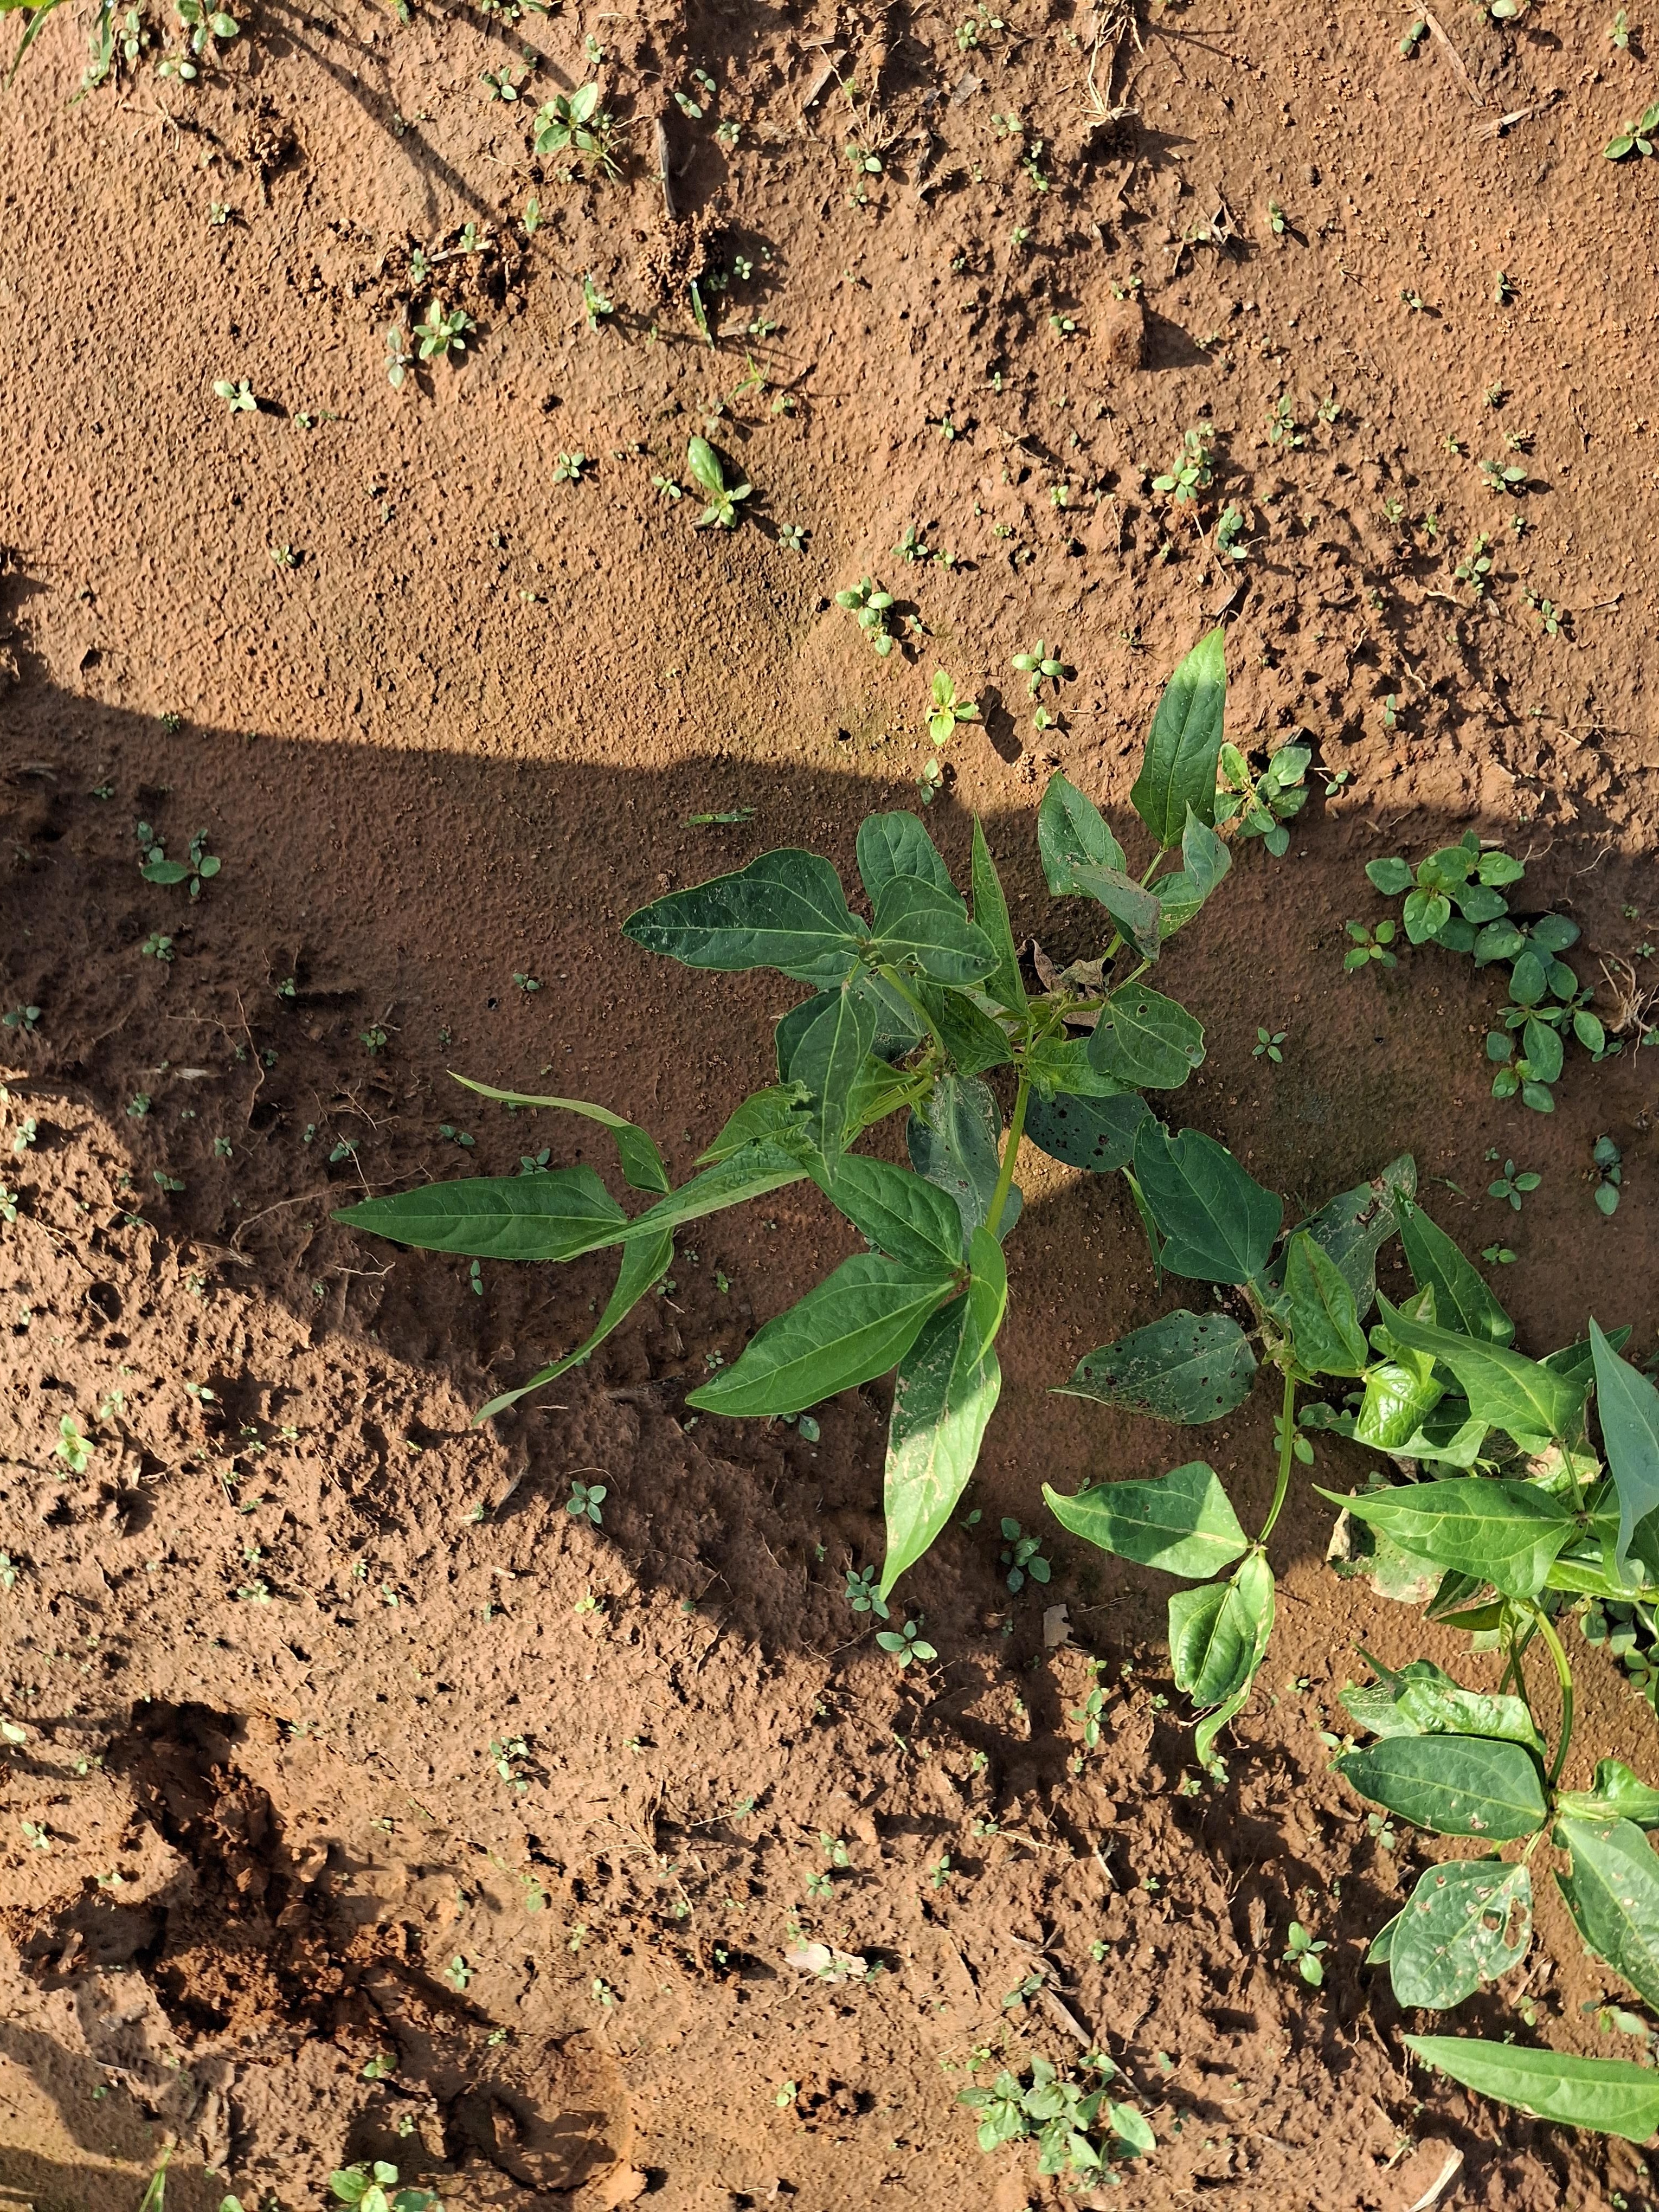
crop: cowpea
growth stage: sprouting emergence
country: Nigeria
